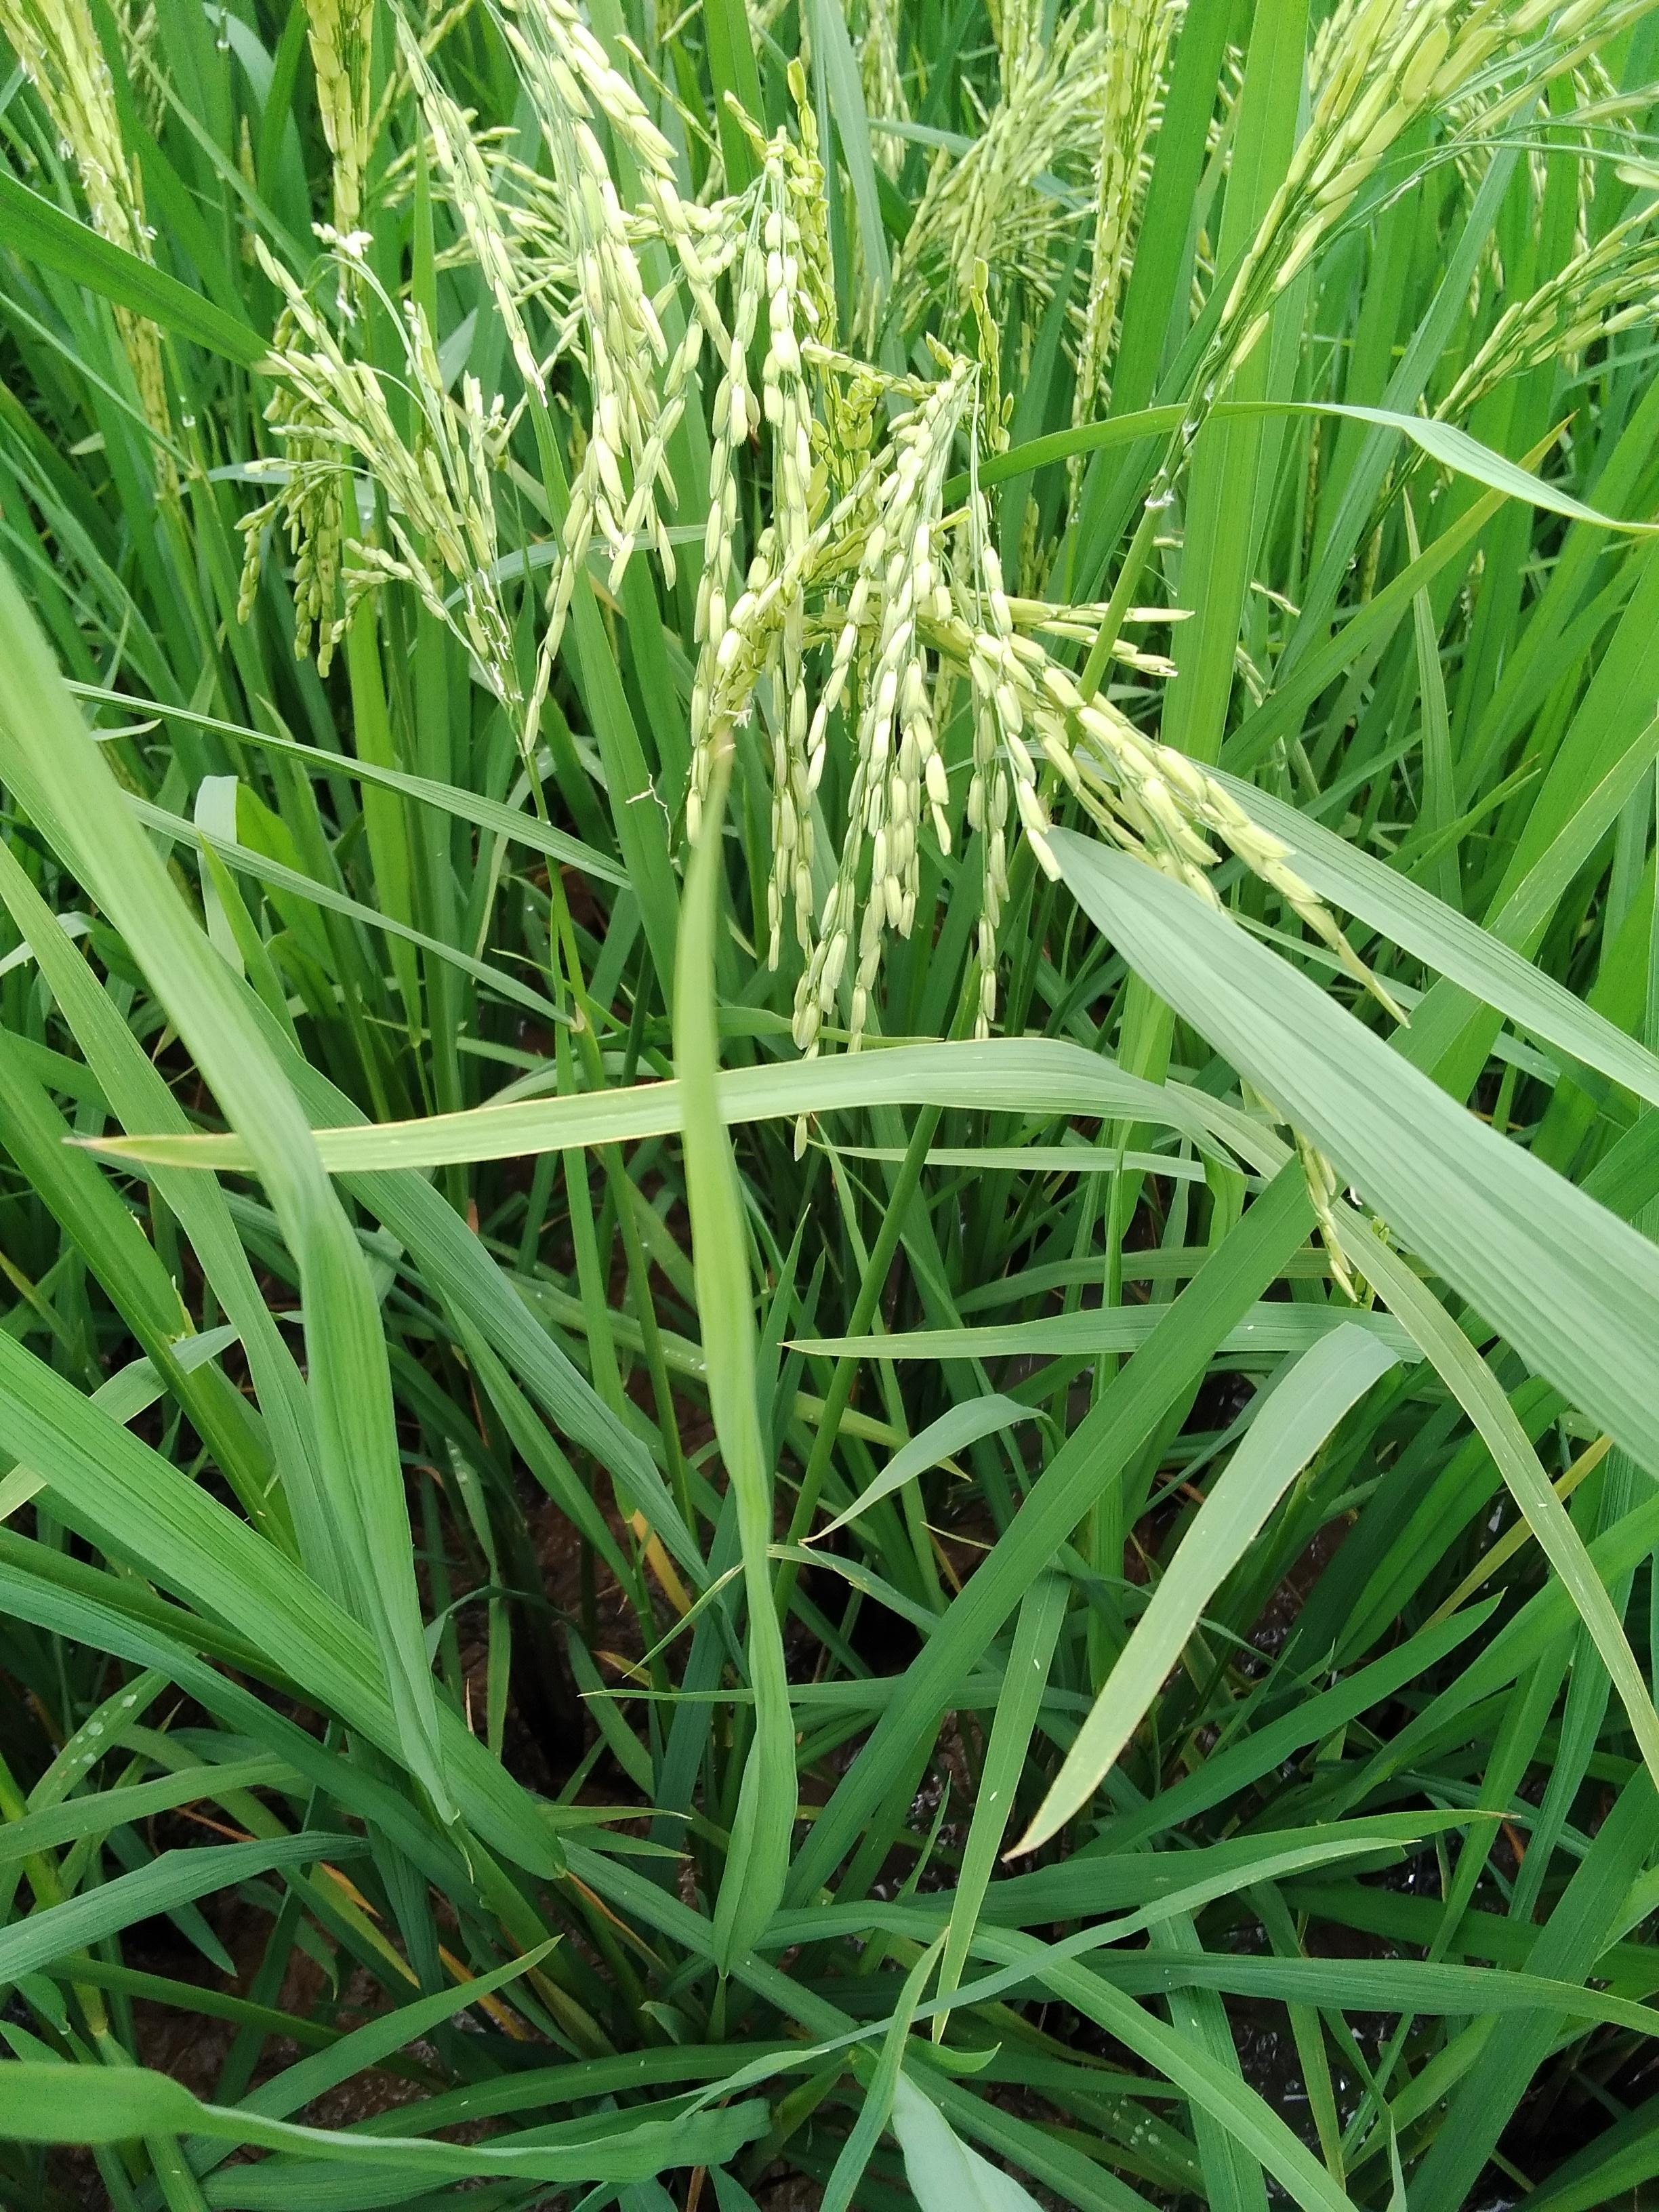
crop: rice
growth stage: stage milk
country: Nigeria
